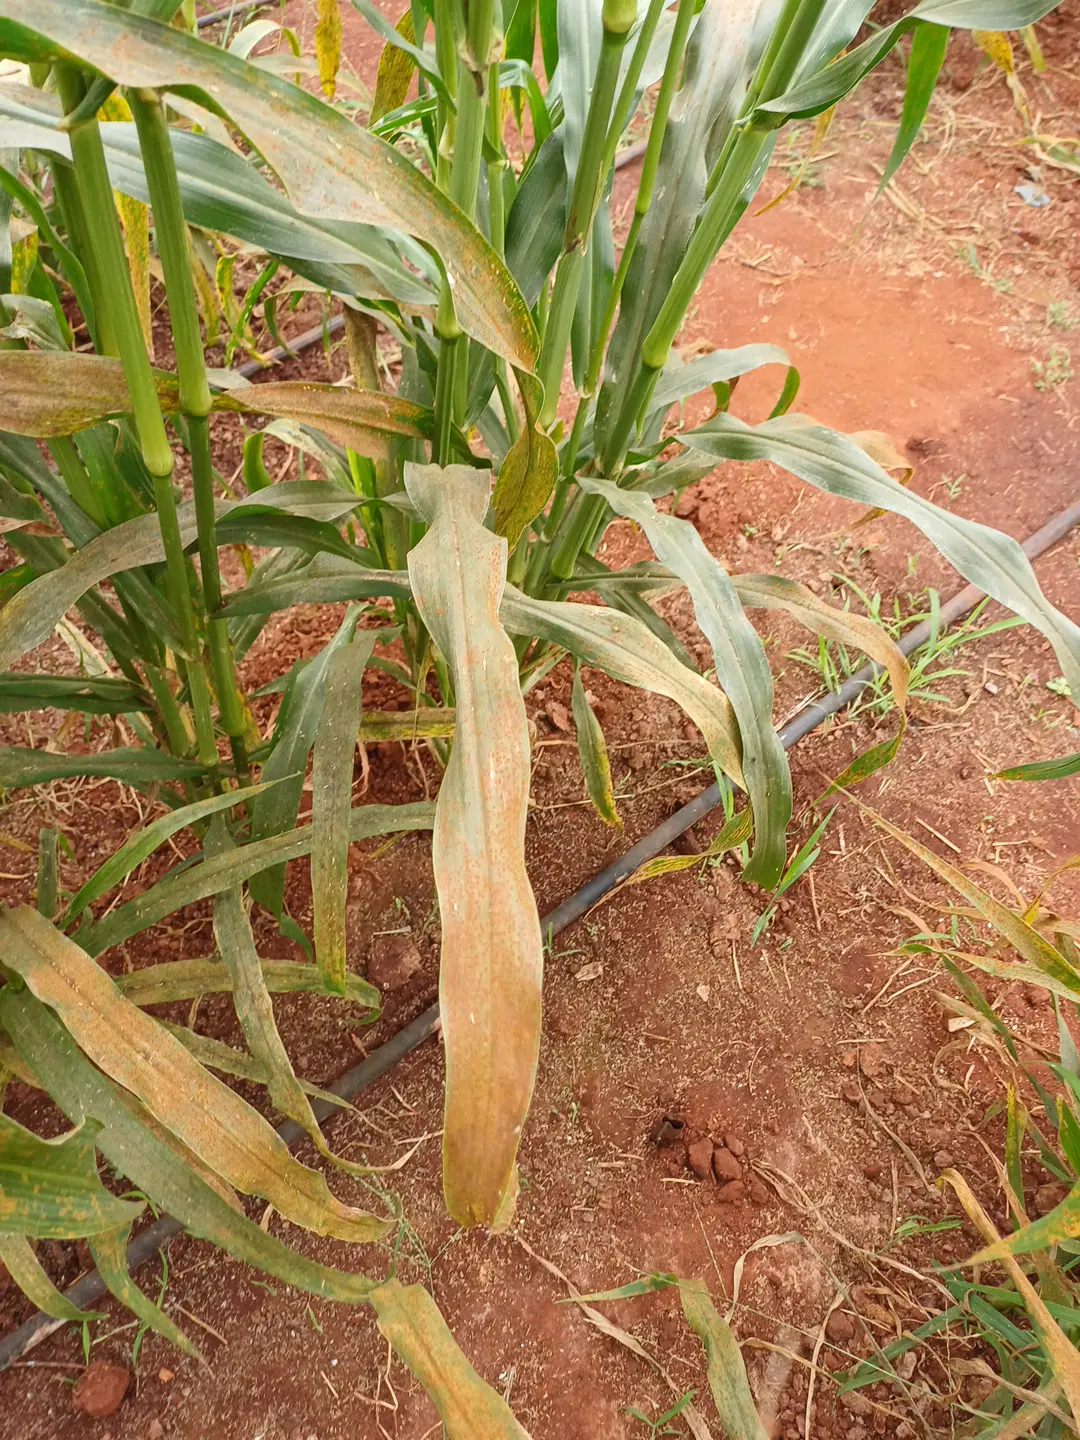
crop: pearl millet
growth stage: filling grain
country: Kenya
